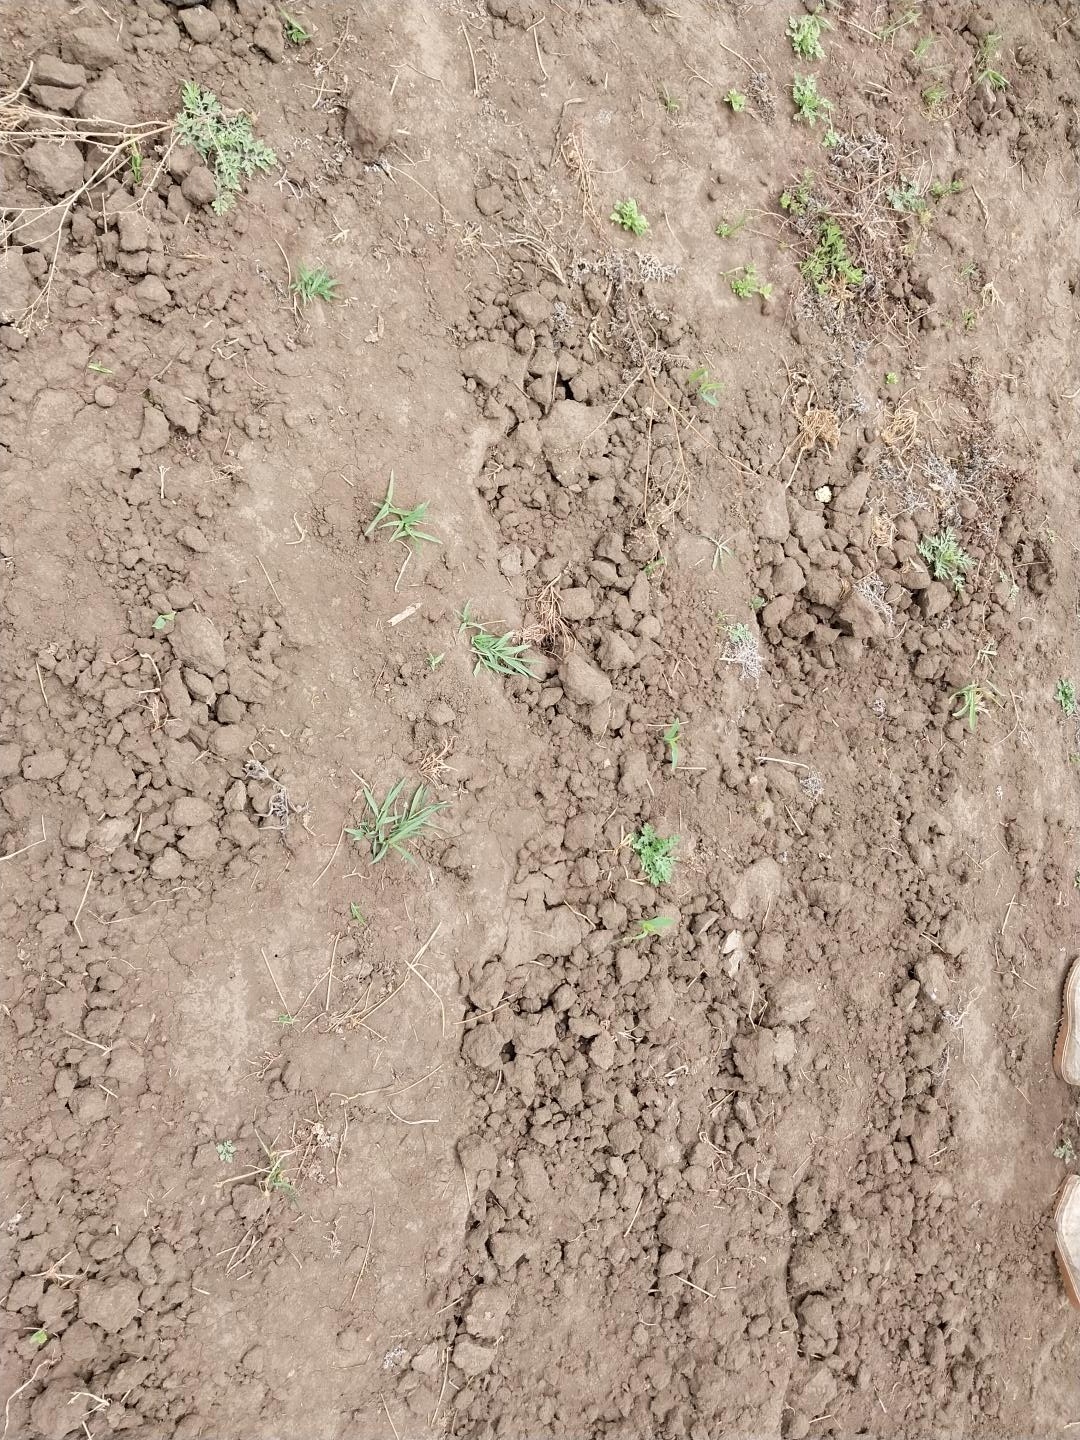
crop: maize
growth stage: emergence
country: Tanzania
